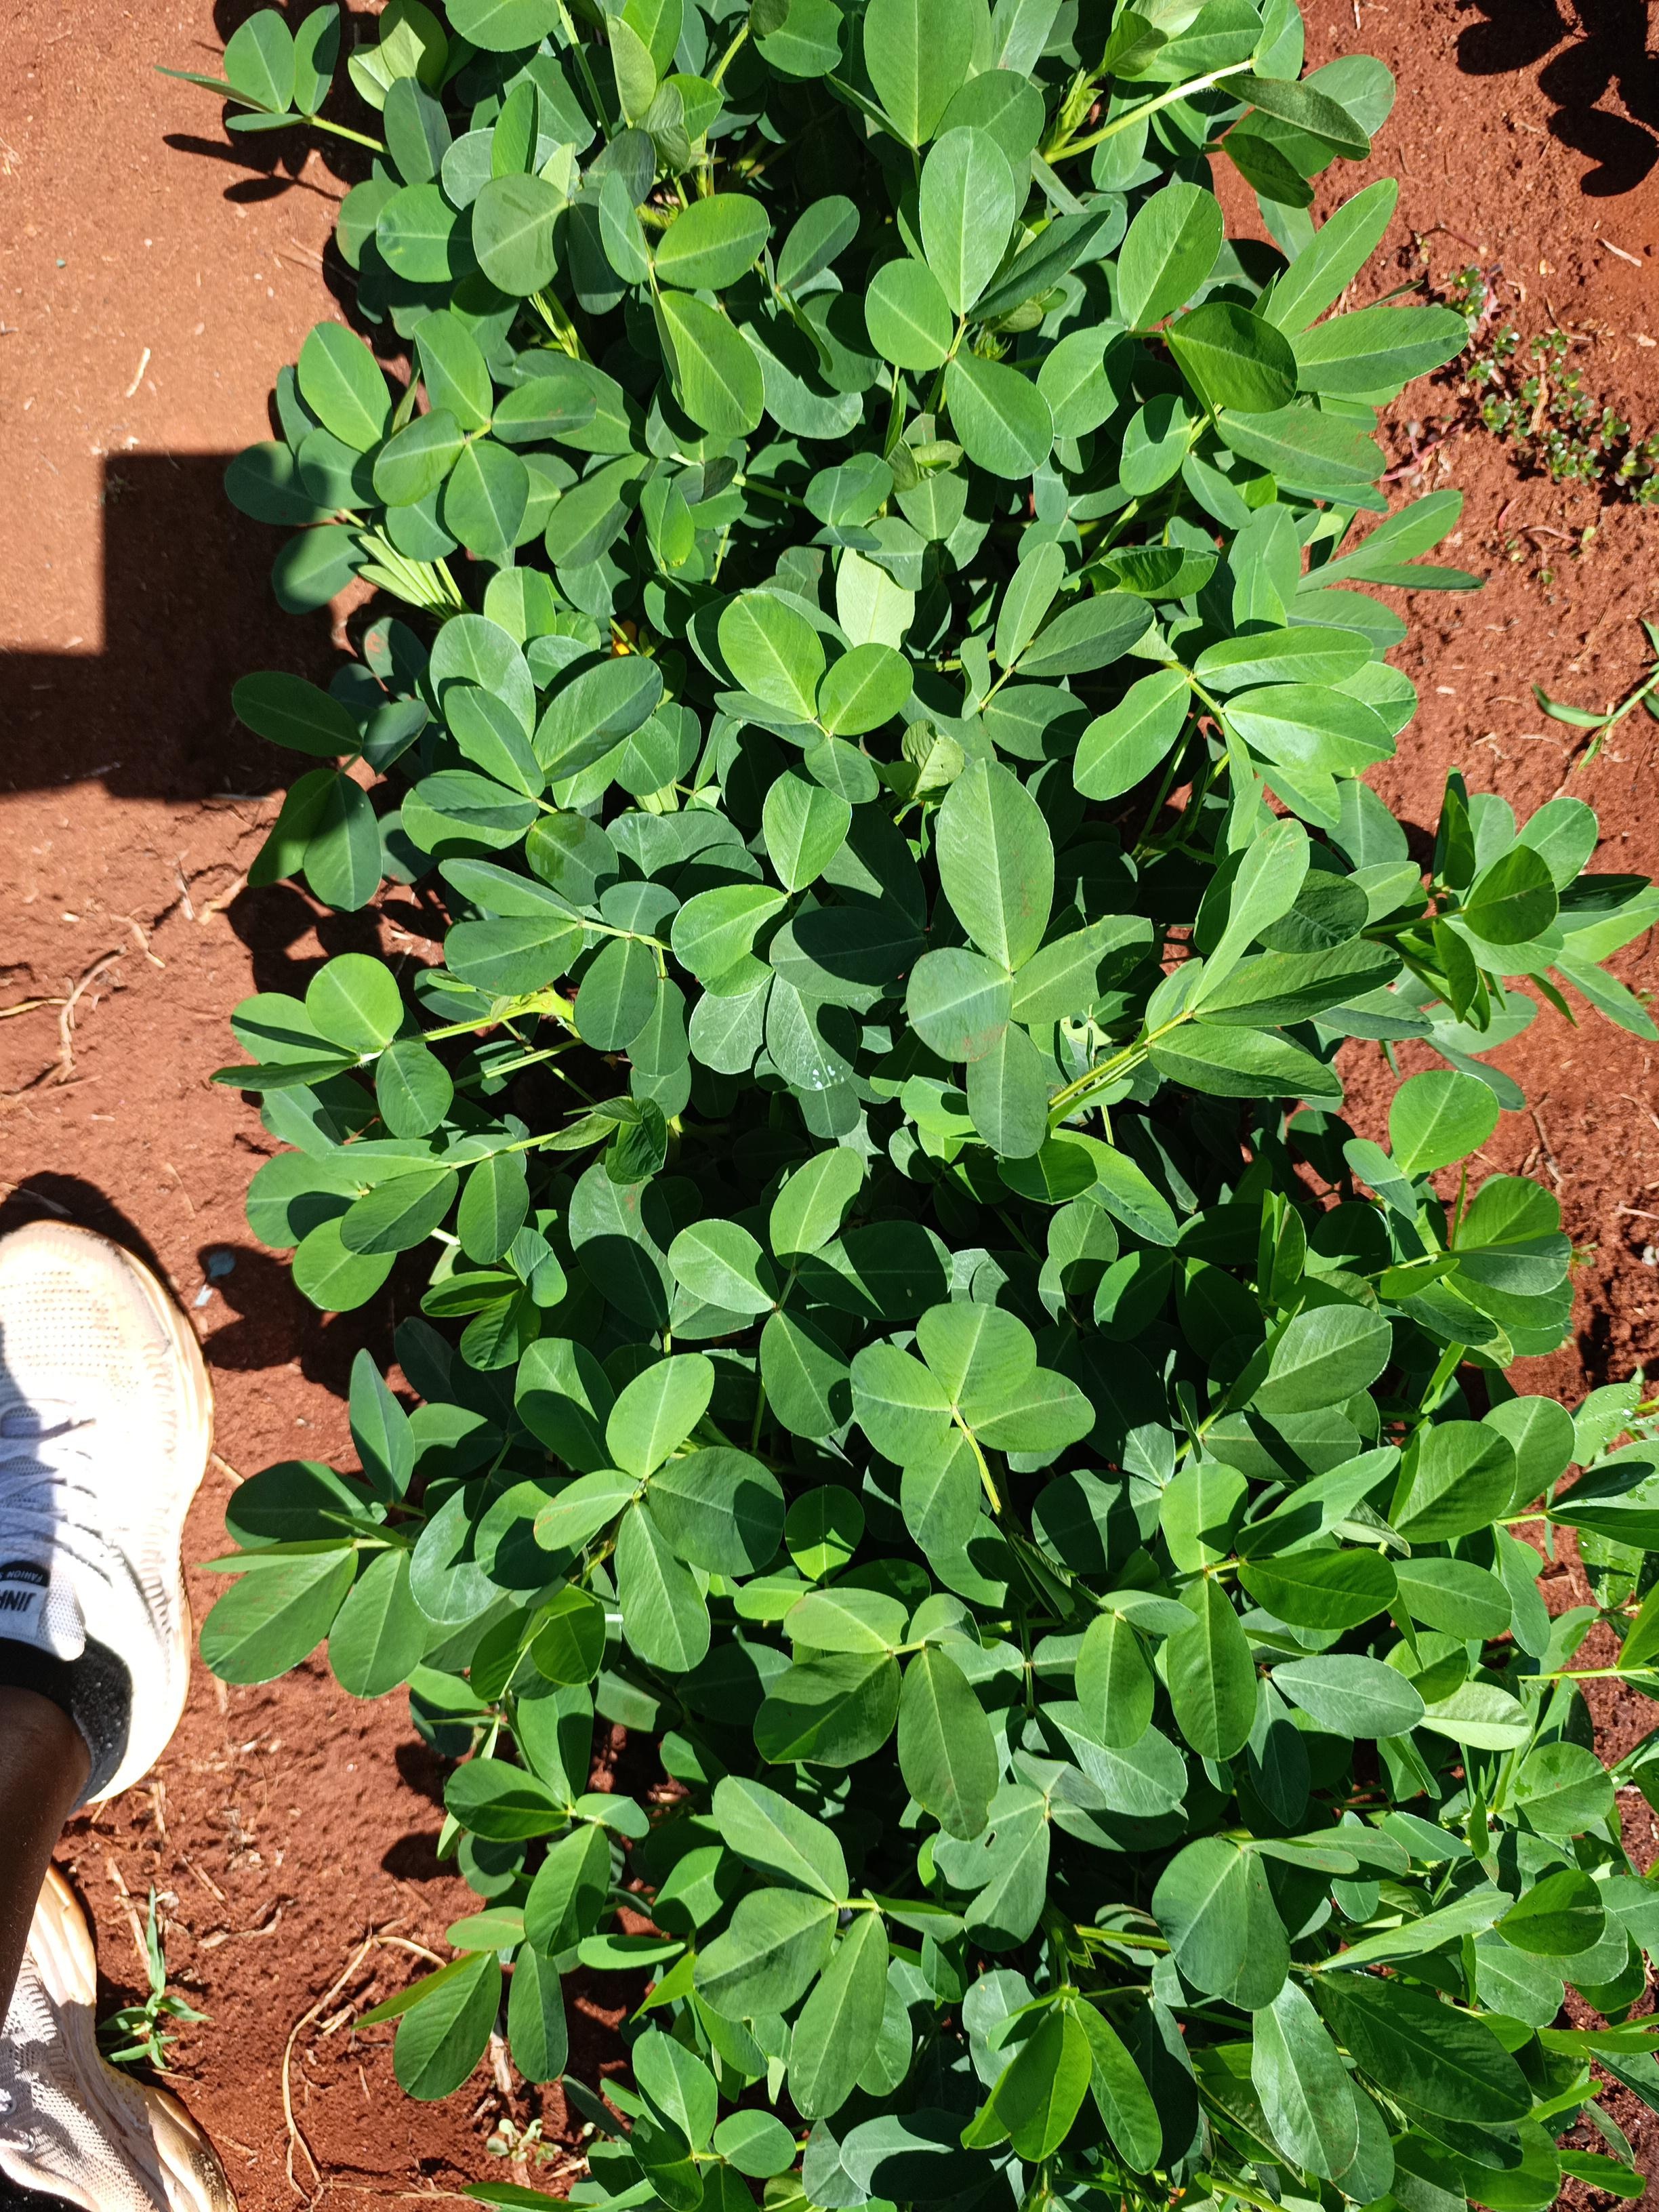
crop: groundnut
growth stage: flowering
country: Kenya
